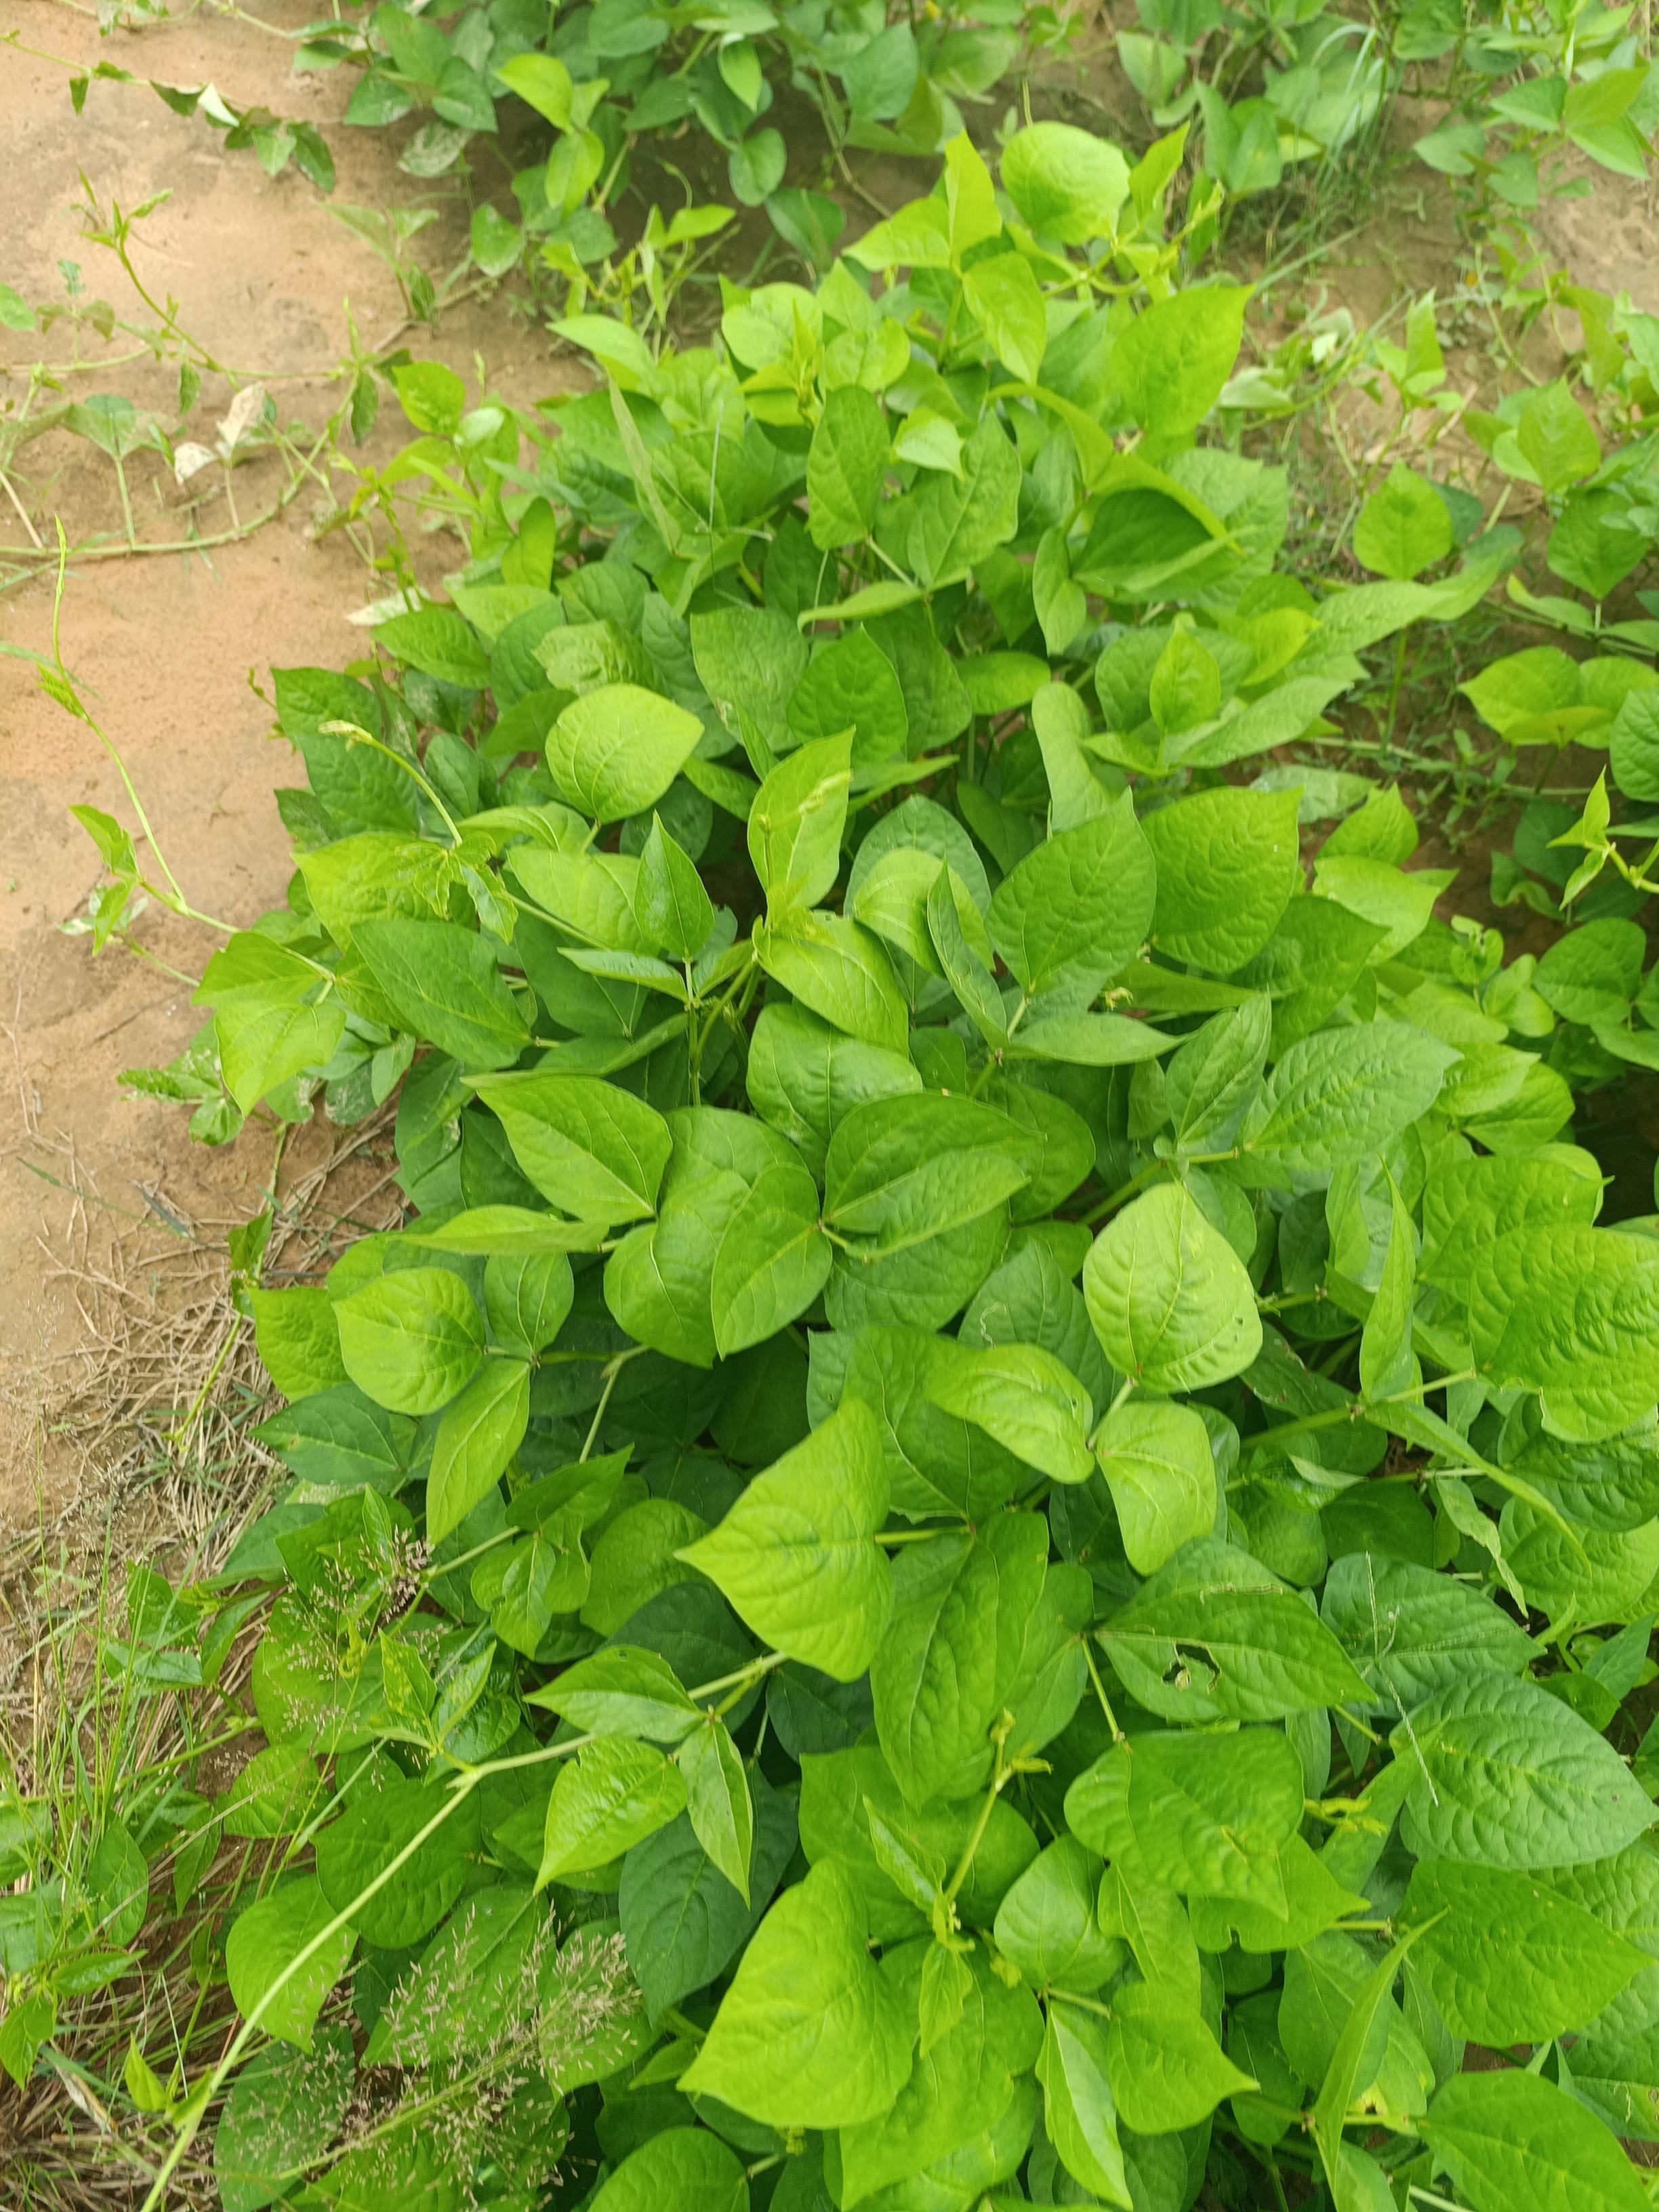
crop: cowpea
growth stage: vegetative
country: Nigeria
